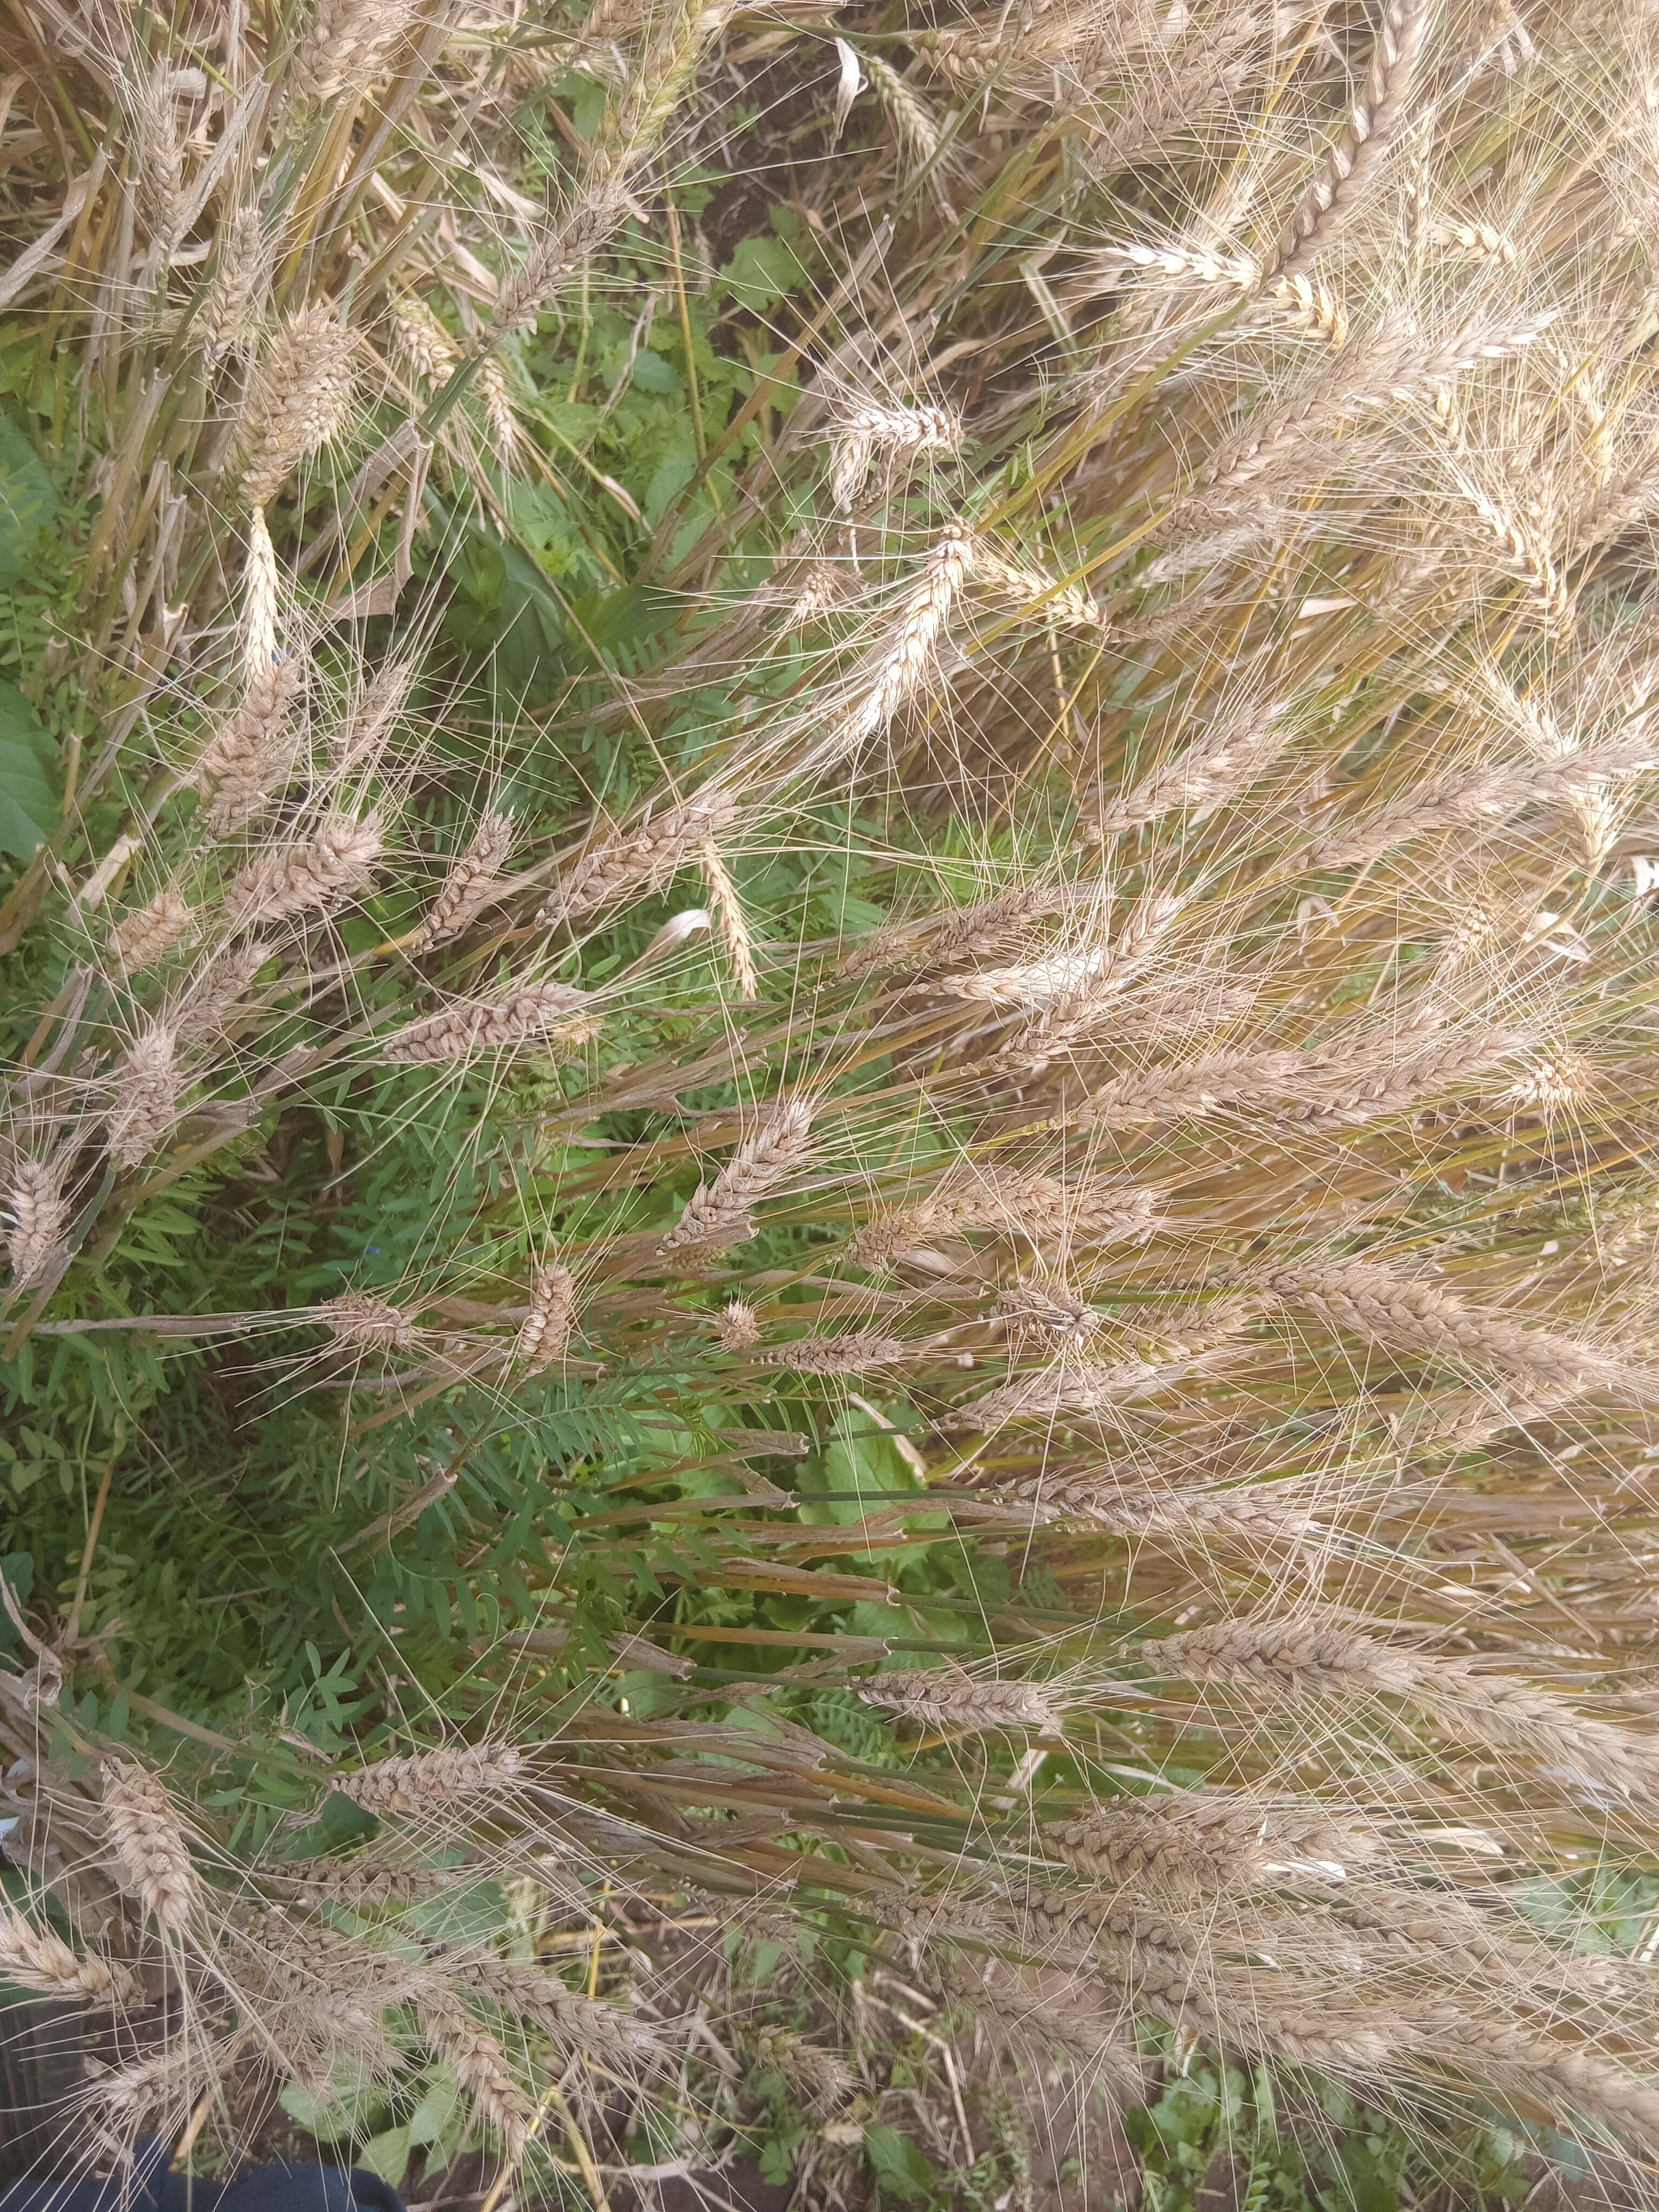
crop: wheat
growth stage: maturity
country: Kenya
